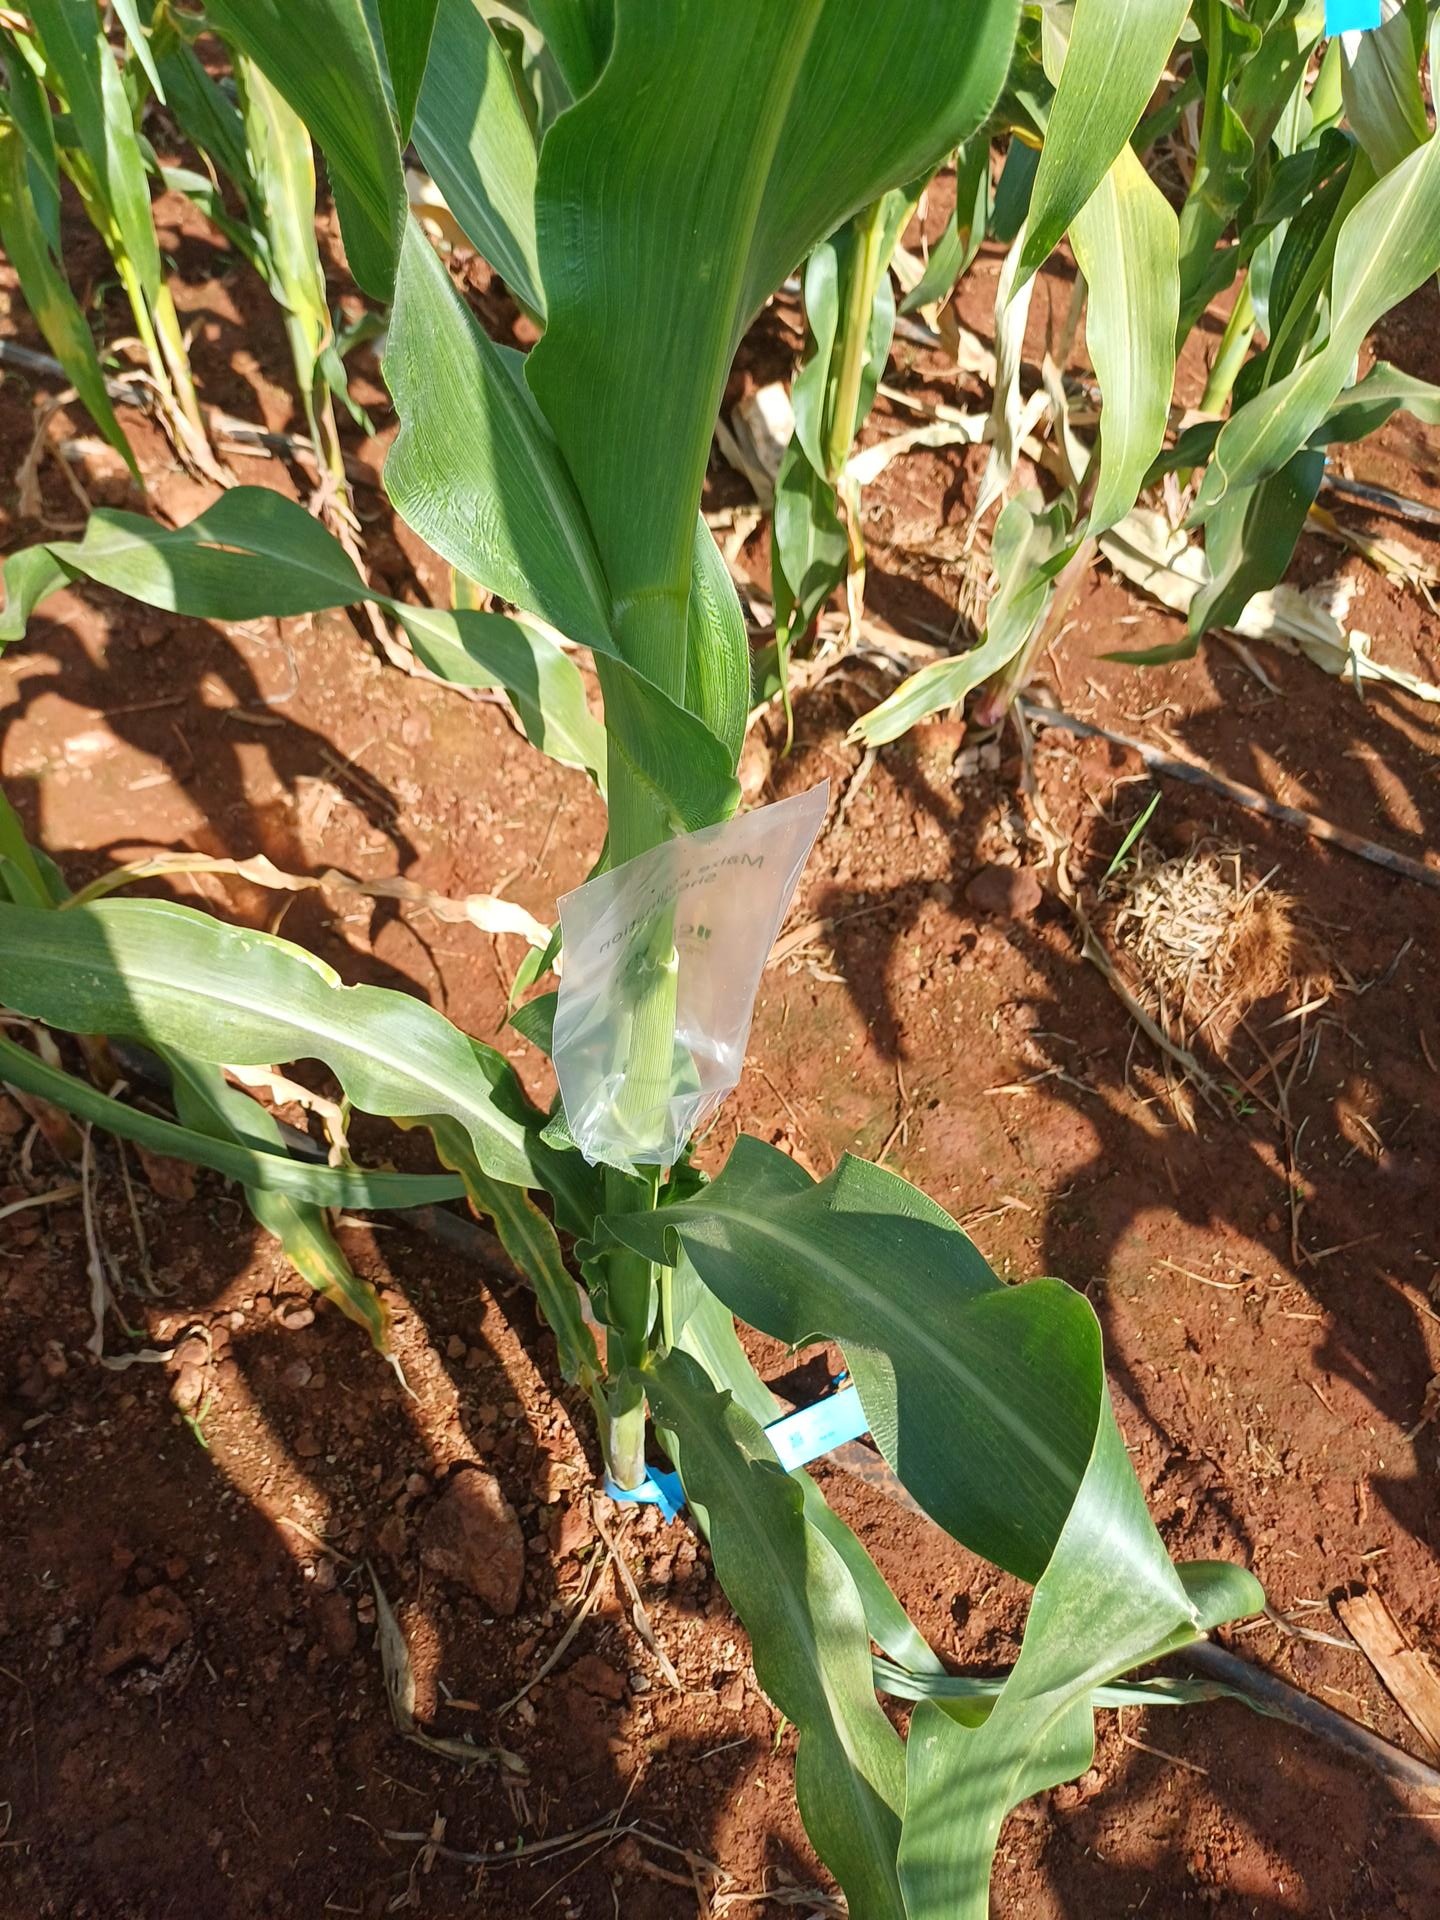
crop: maize
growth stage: flowering
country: Kenya
